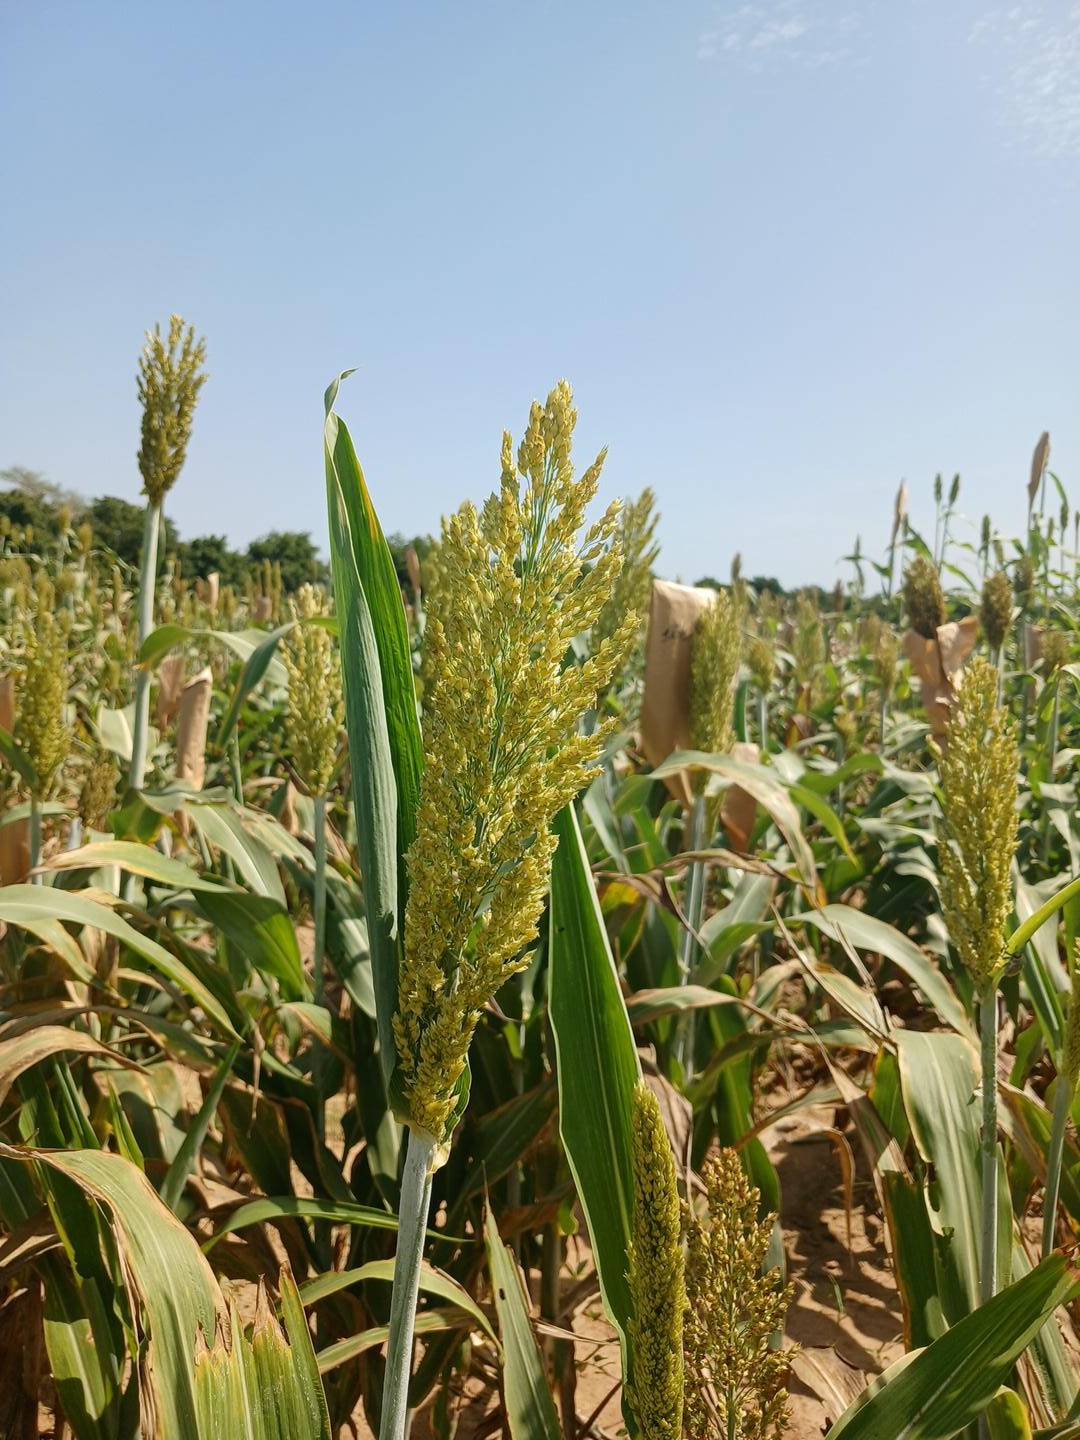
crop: sorghum
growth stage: flowering
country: Senegal
